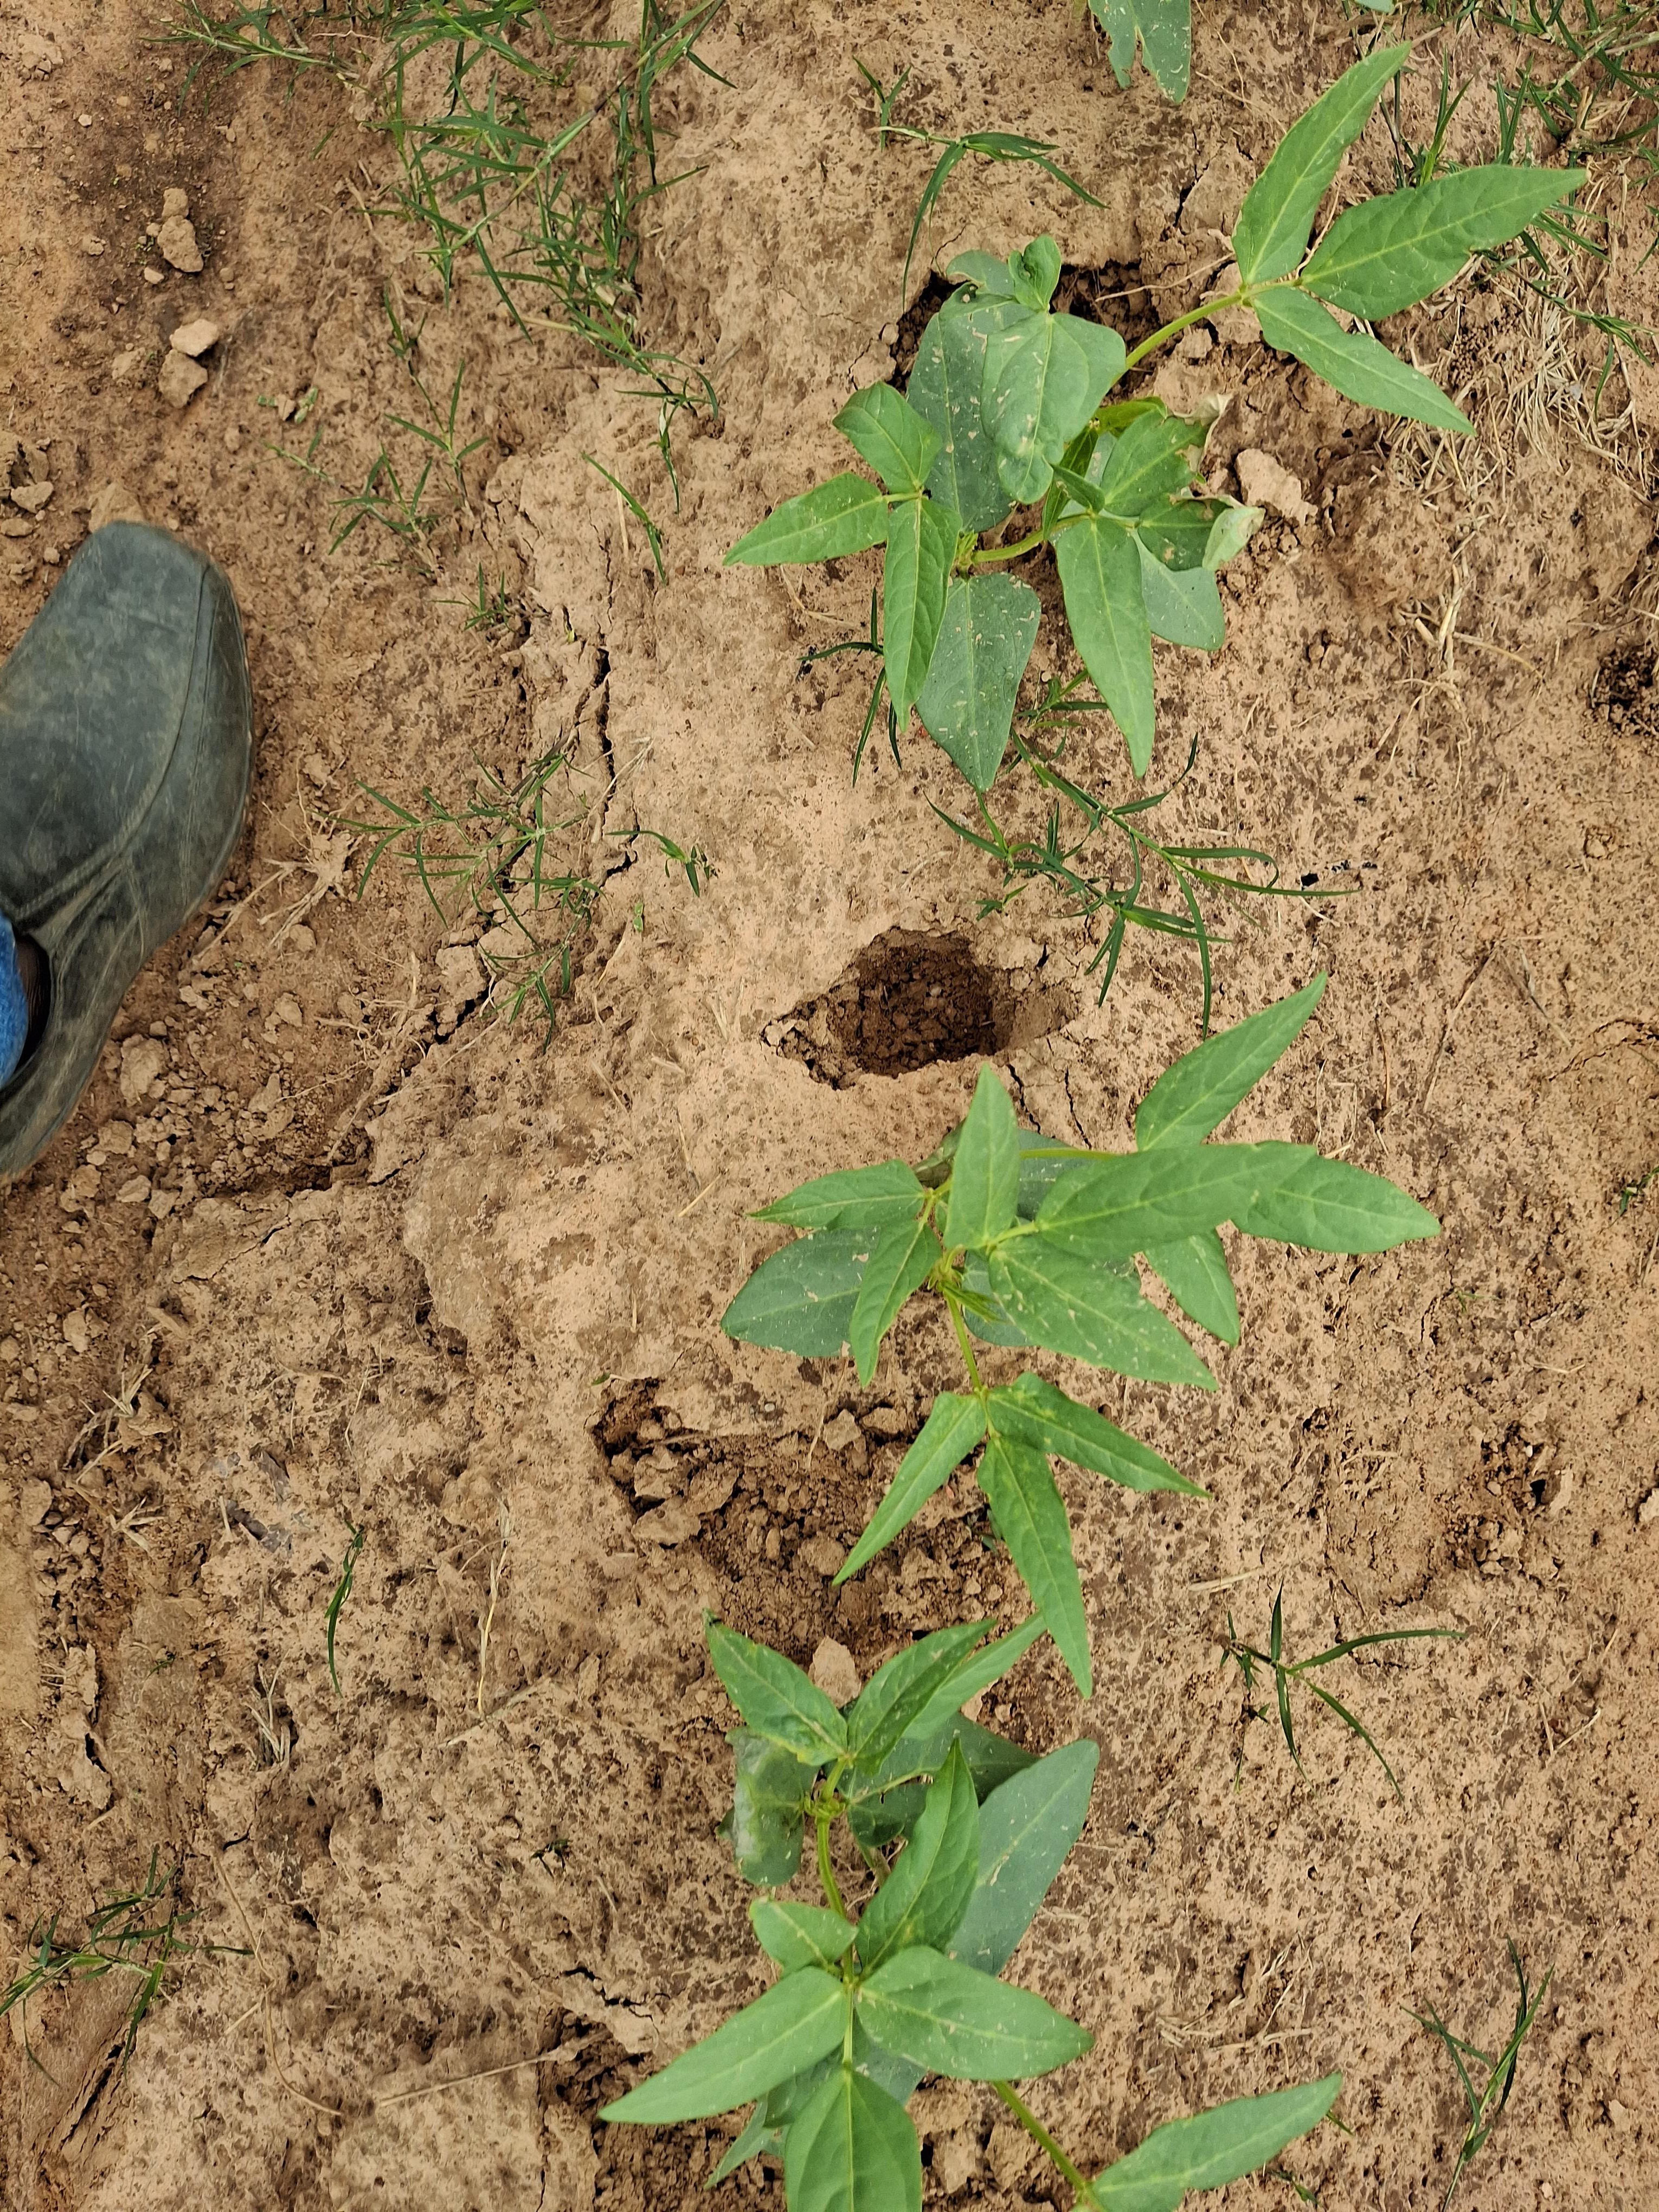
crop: cowpea
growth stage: emergence
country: Nigeria
